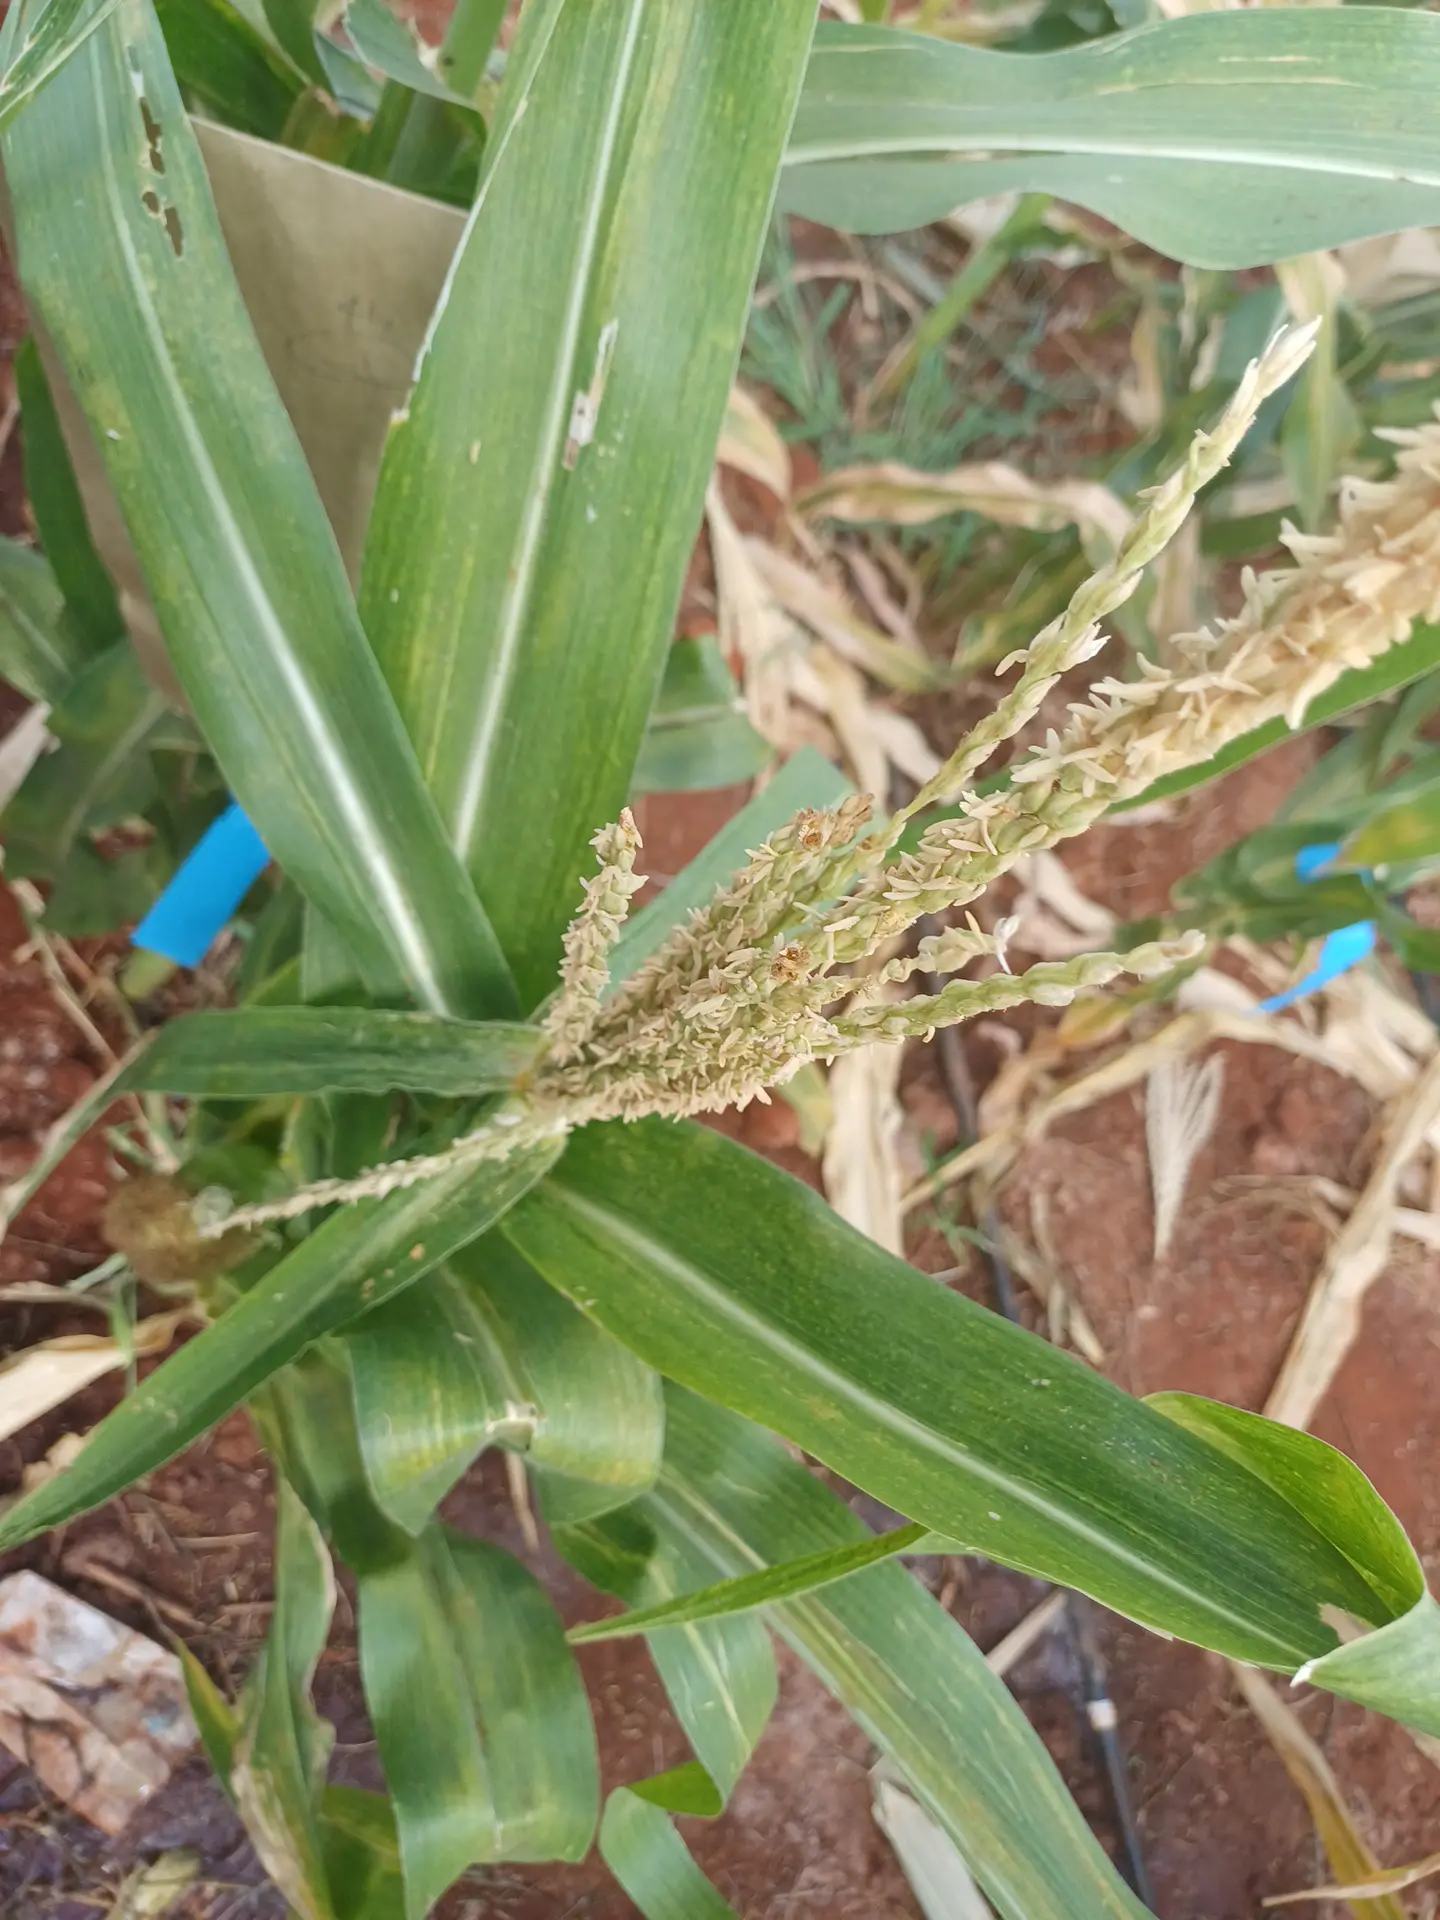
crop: maize
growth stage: flowering
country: Kenya
